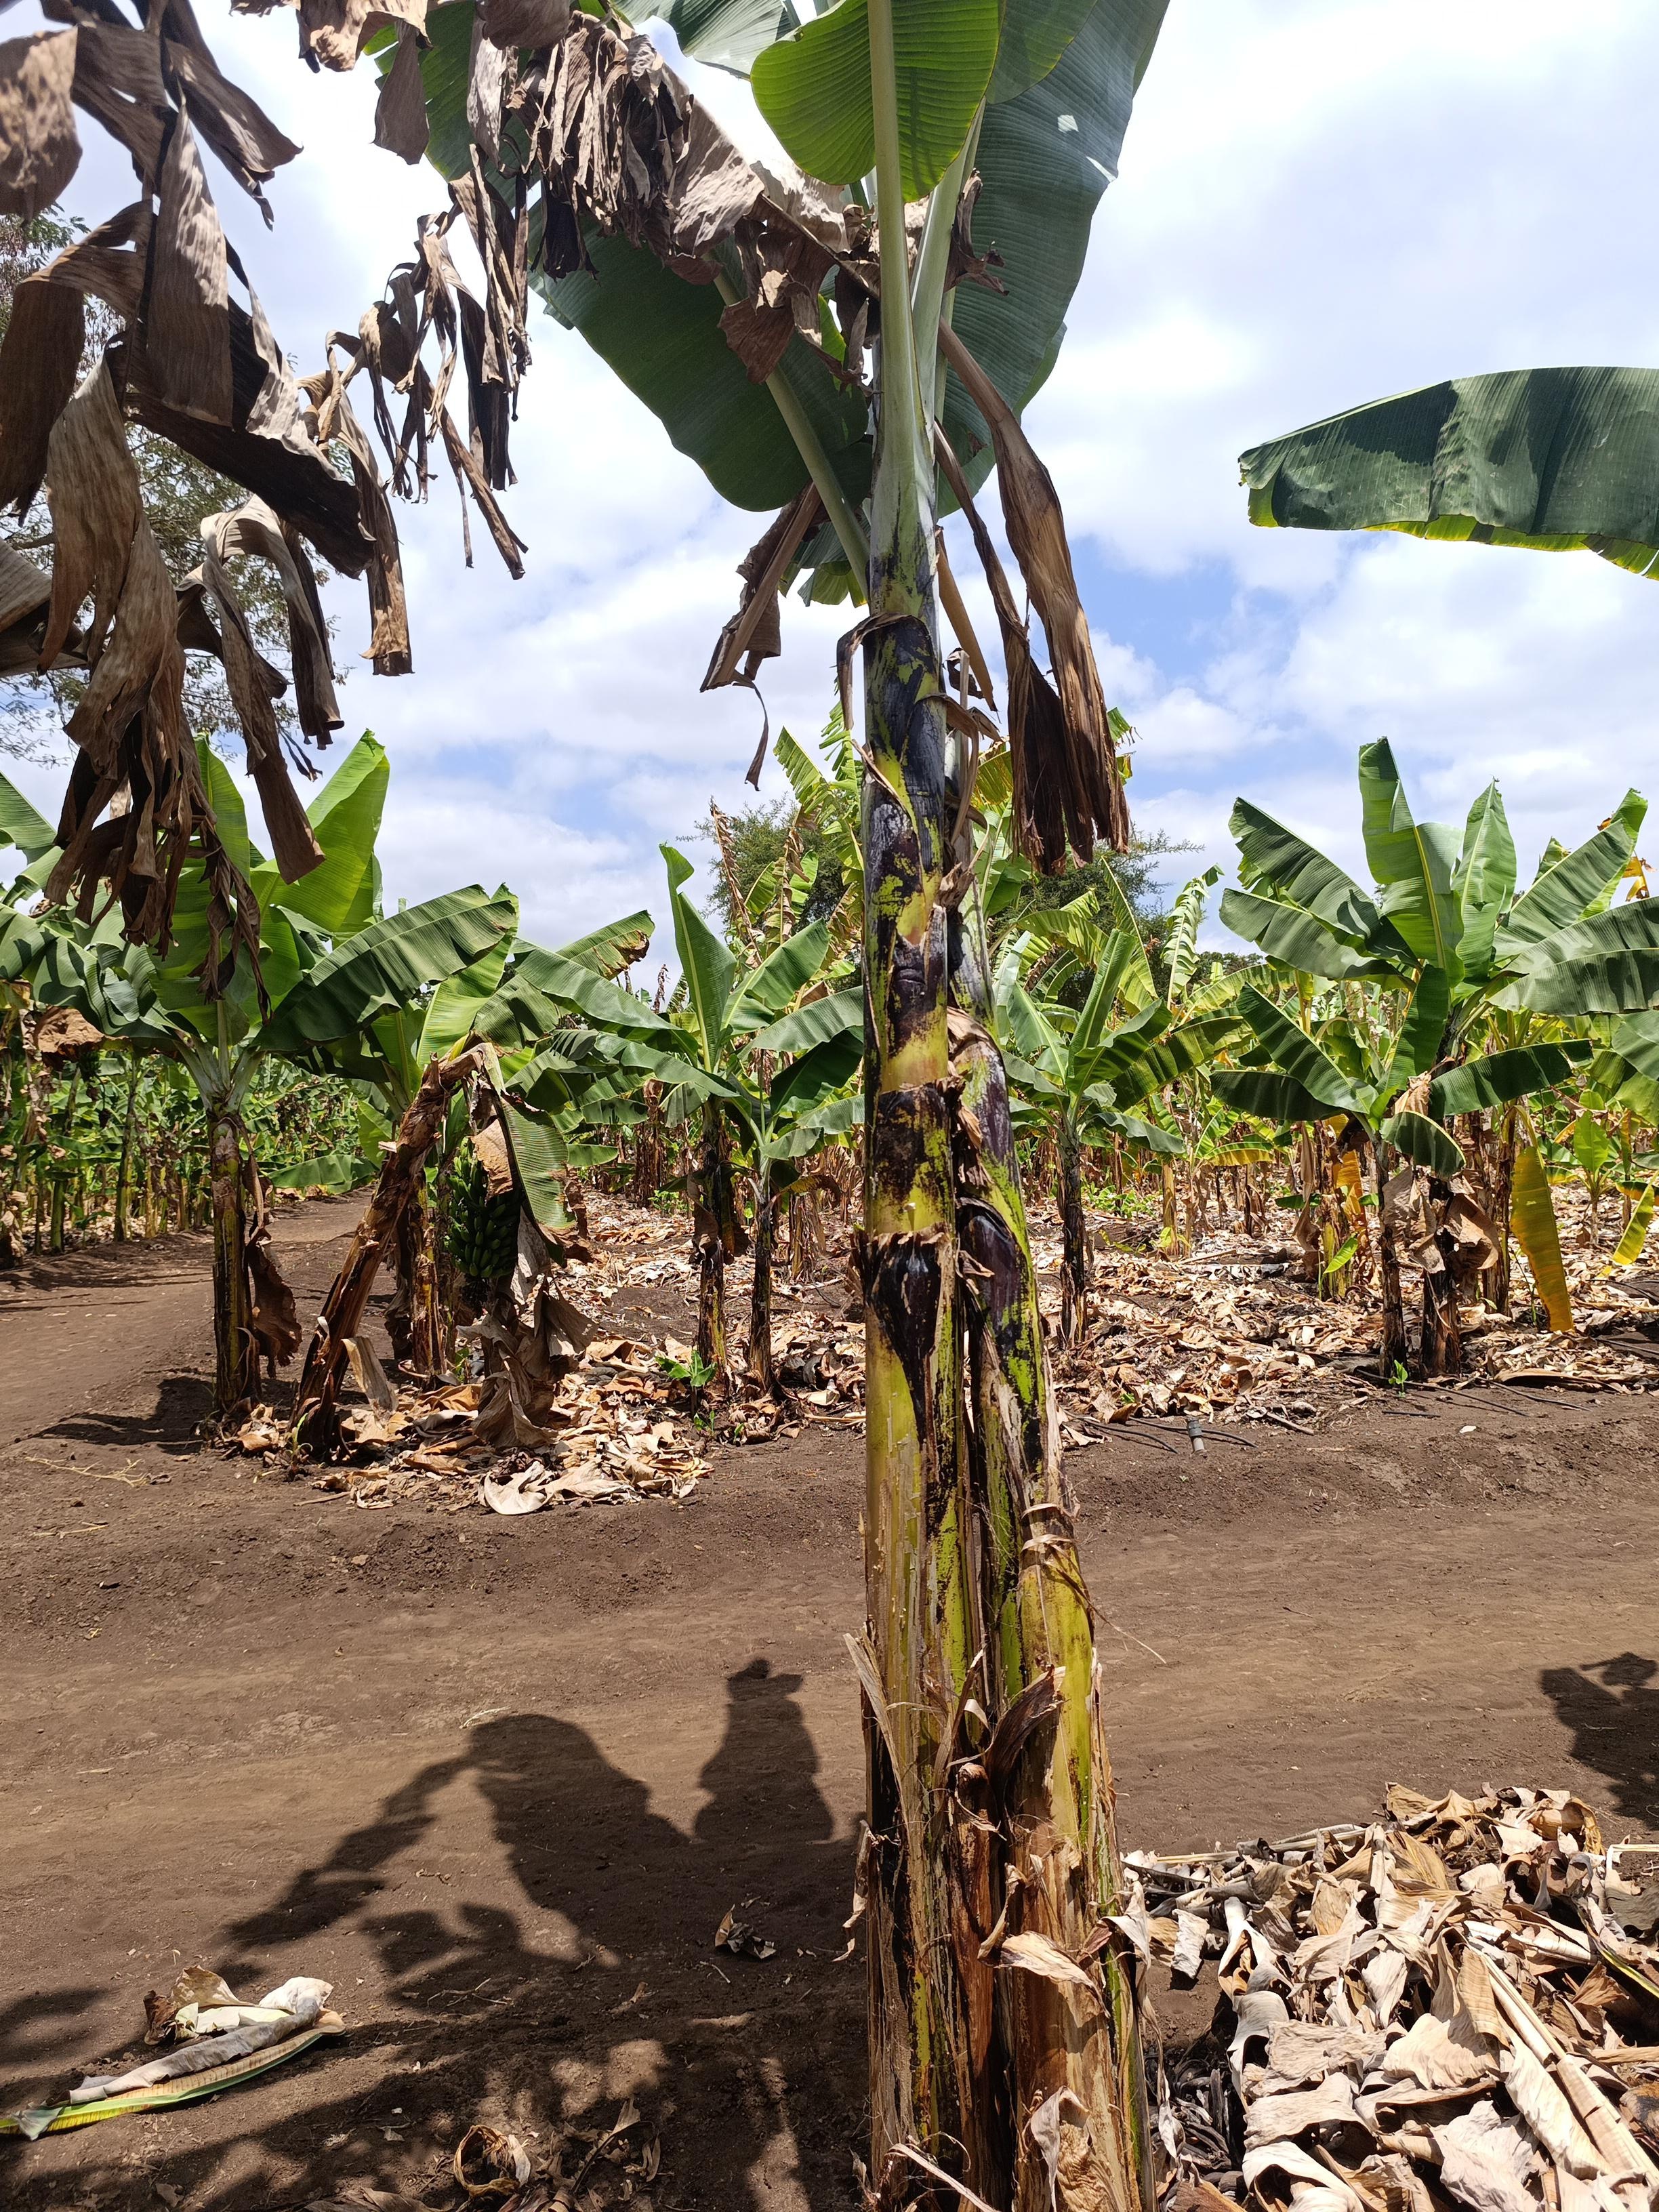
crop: banana
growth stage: vegetative
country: Tanzania
